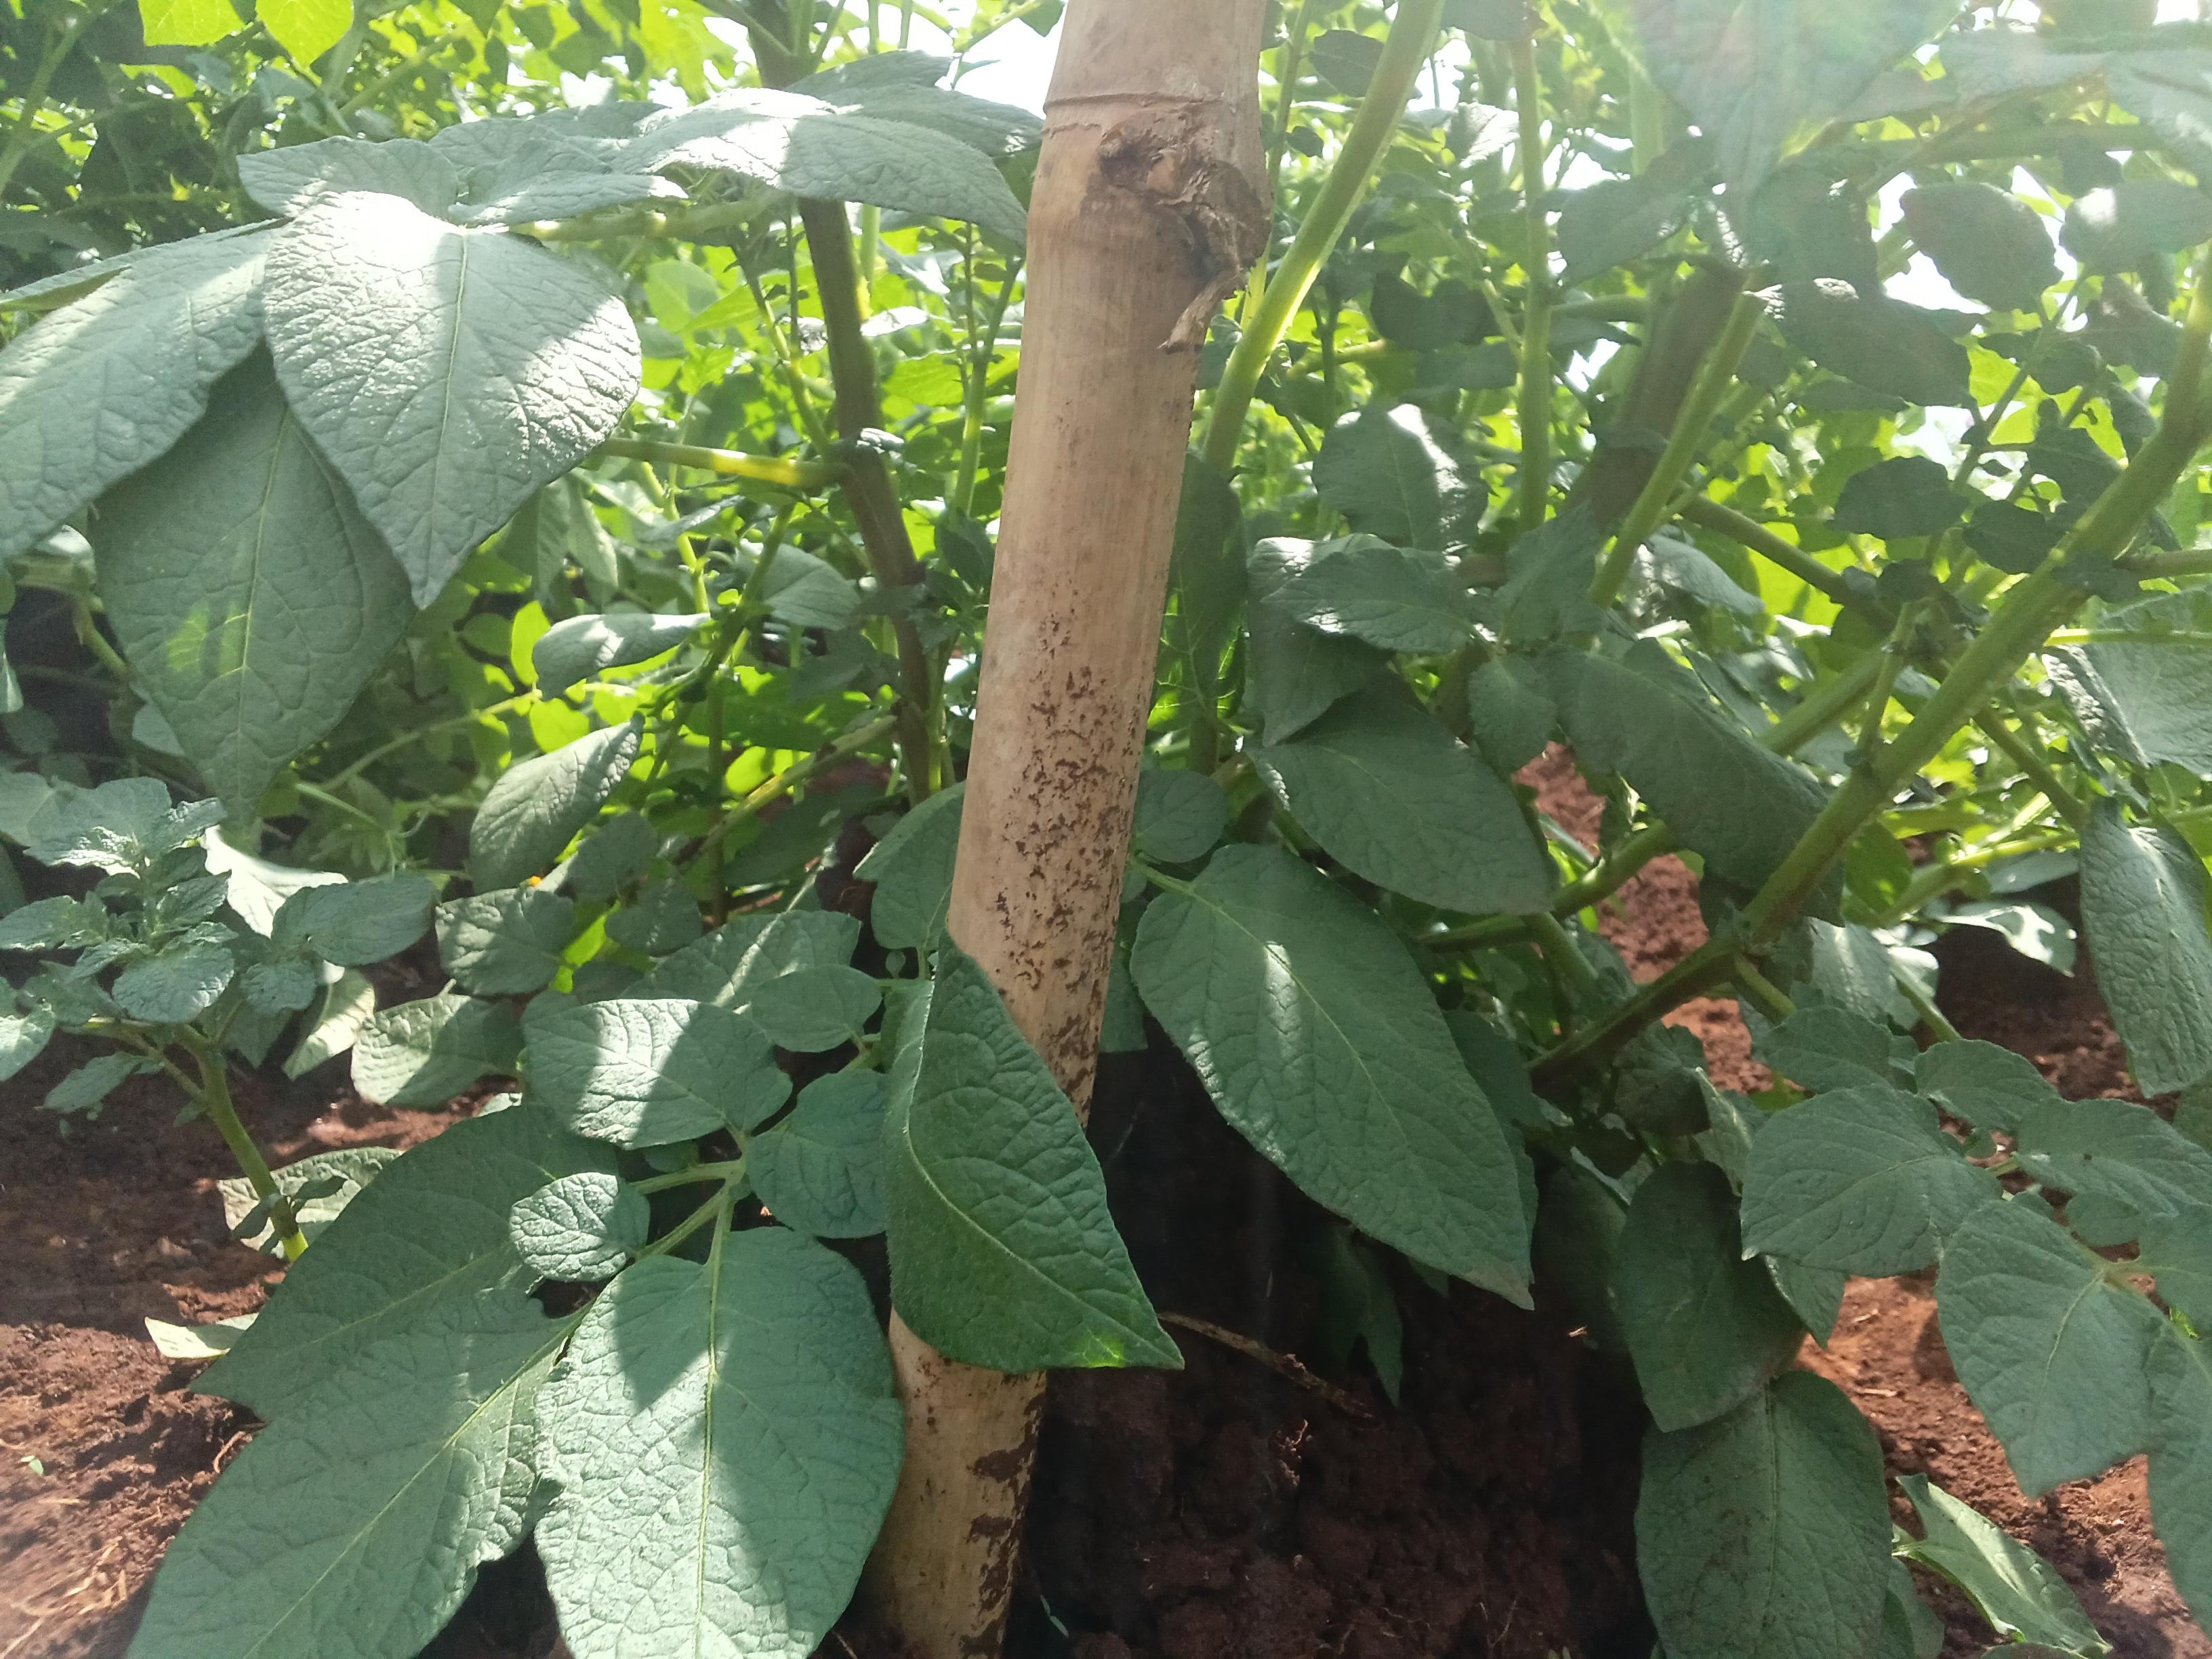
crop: potato
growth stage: flowering
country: Kenya
